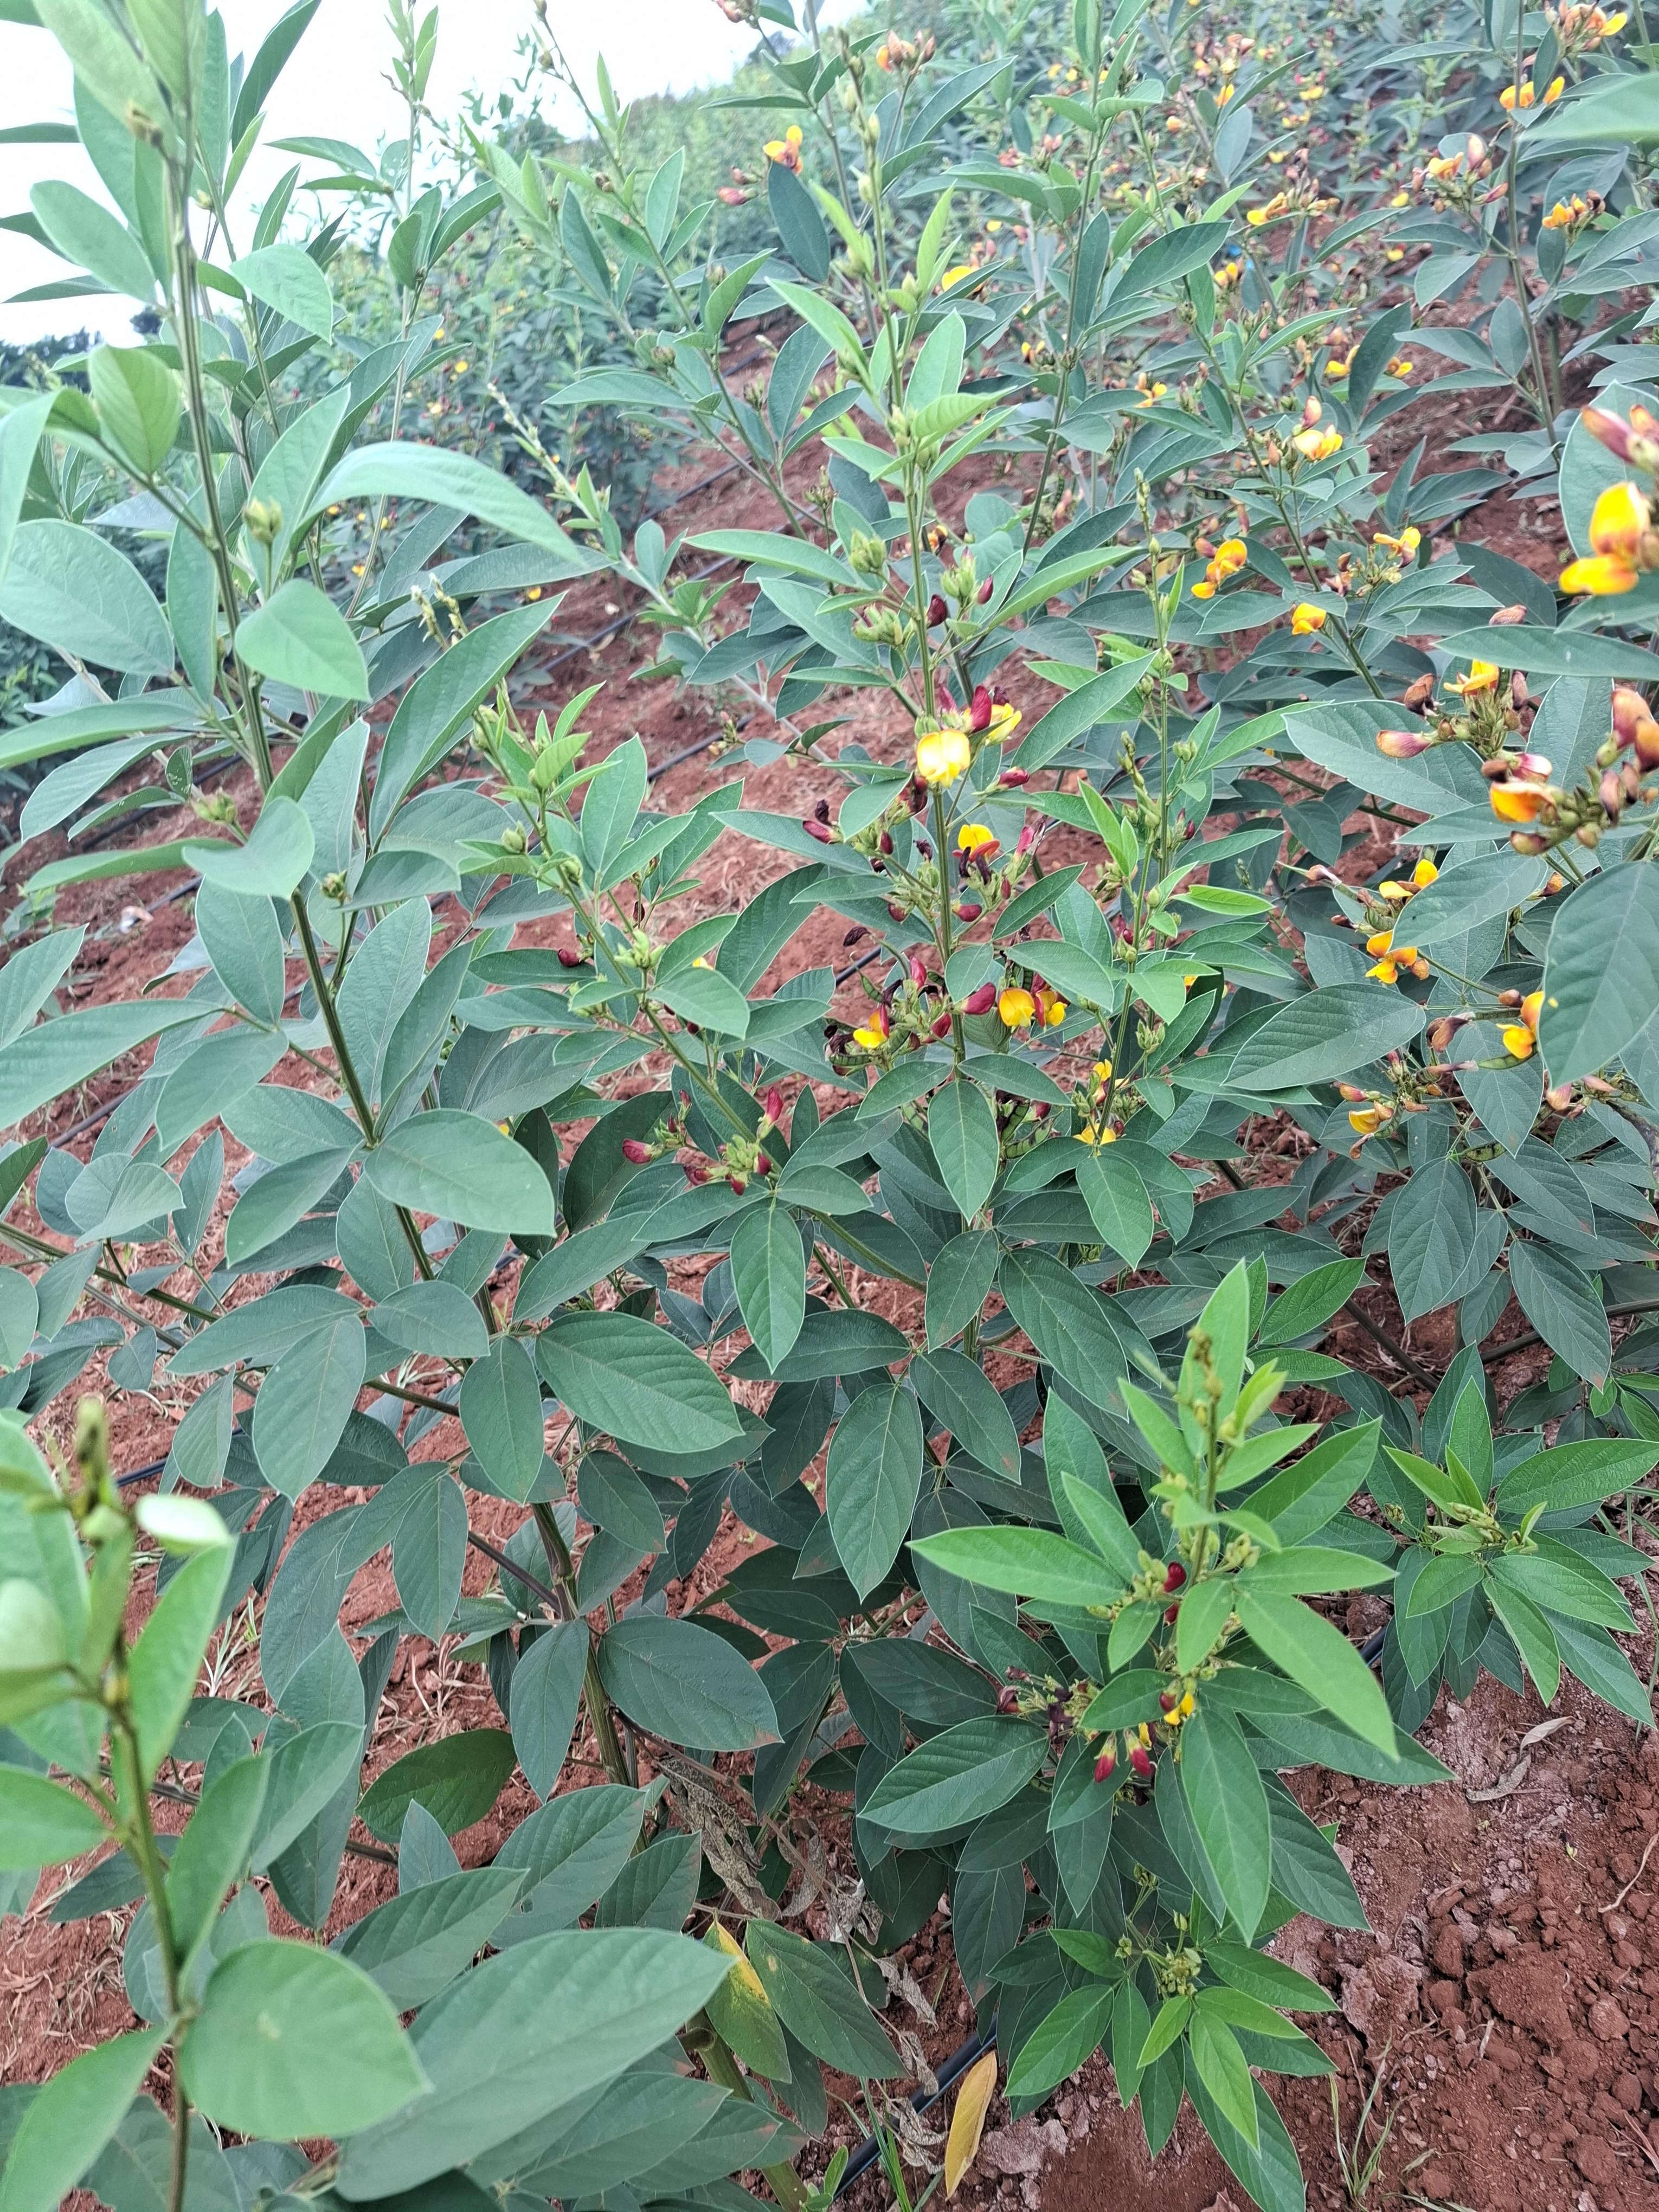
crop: pigeonpea
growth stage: flowering
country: Kenya
